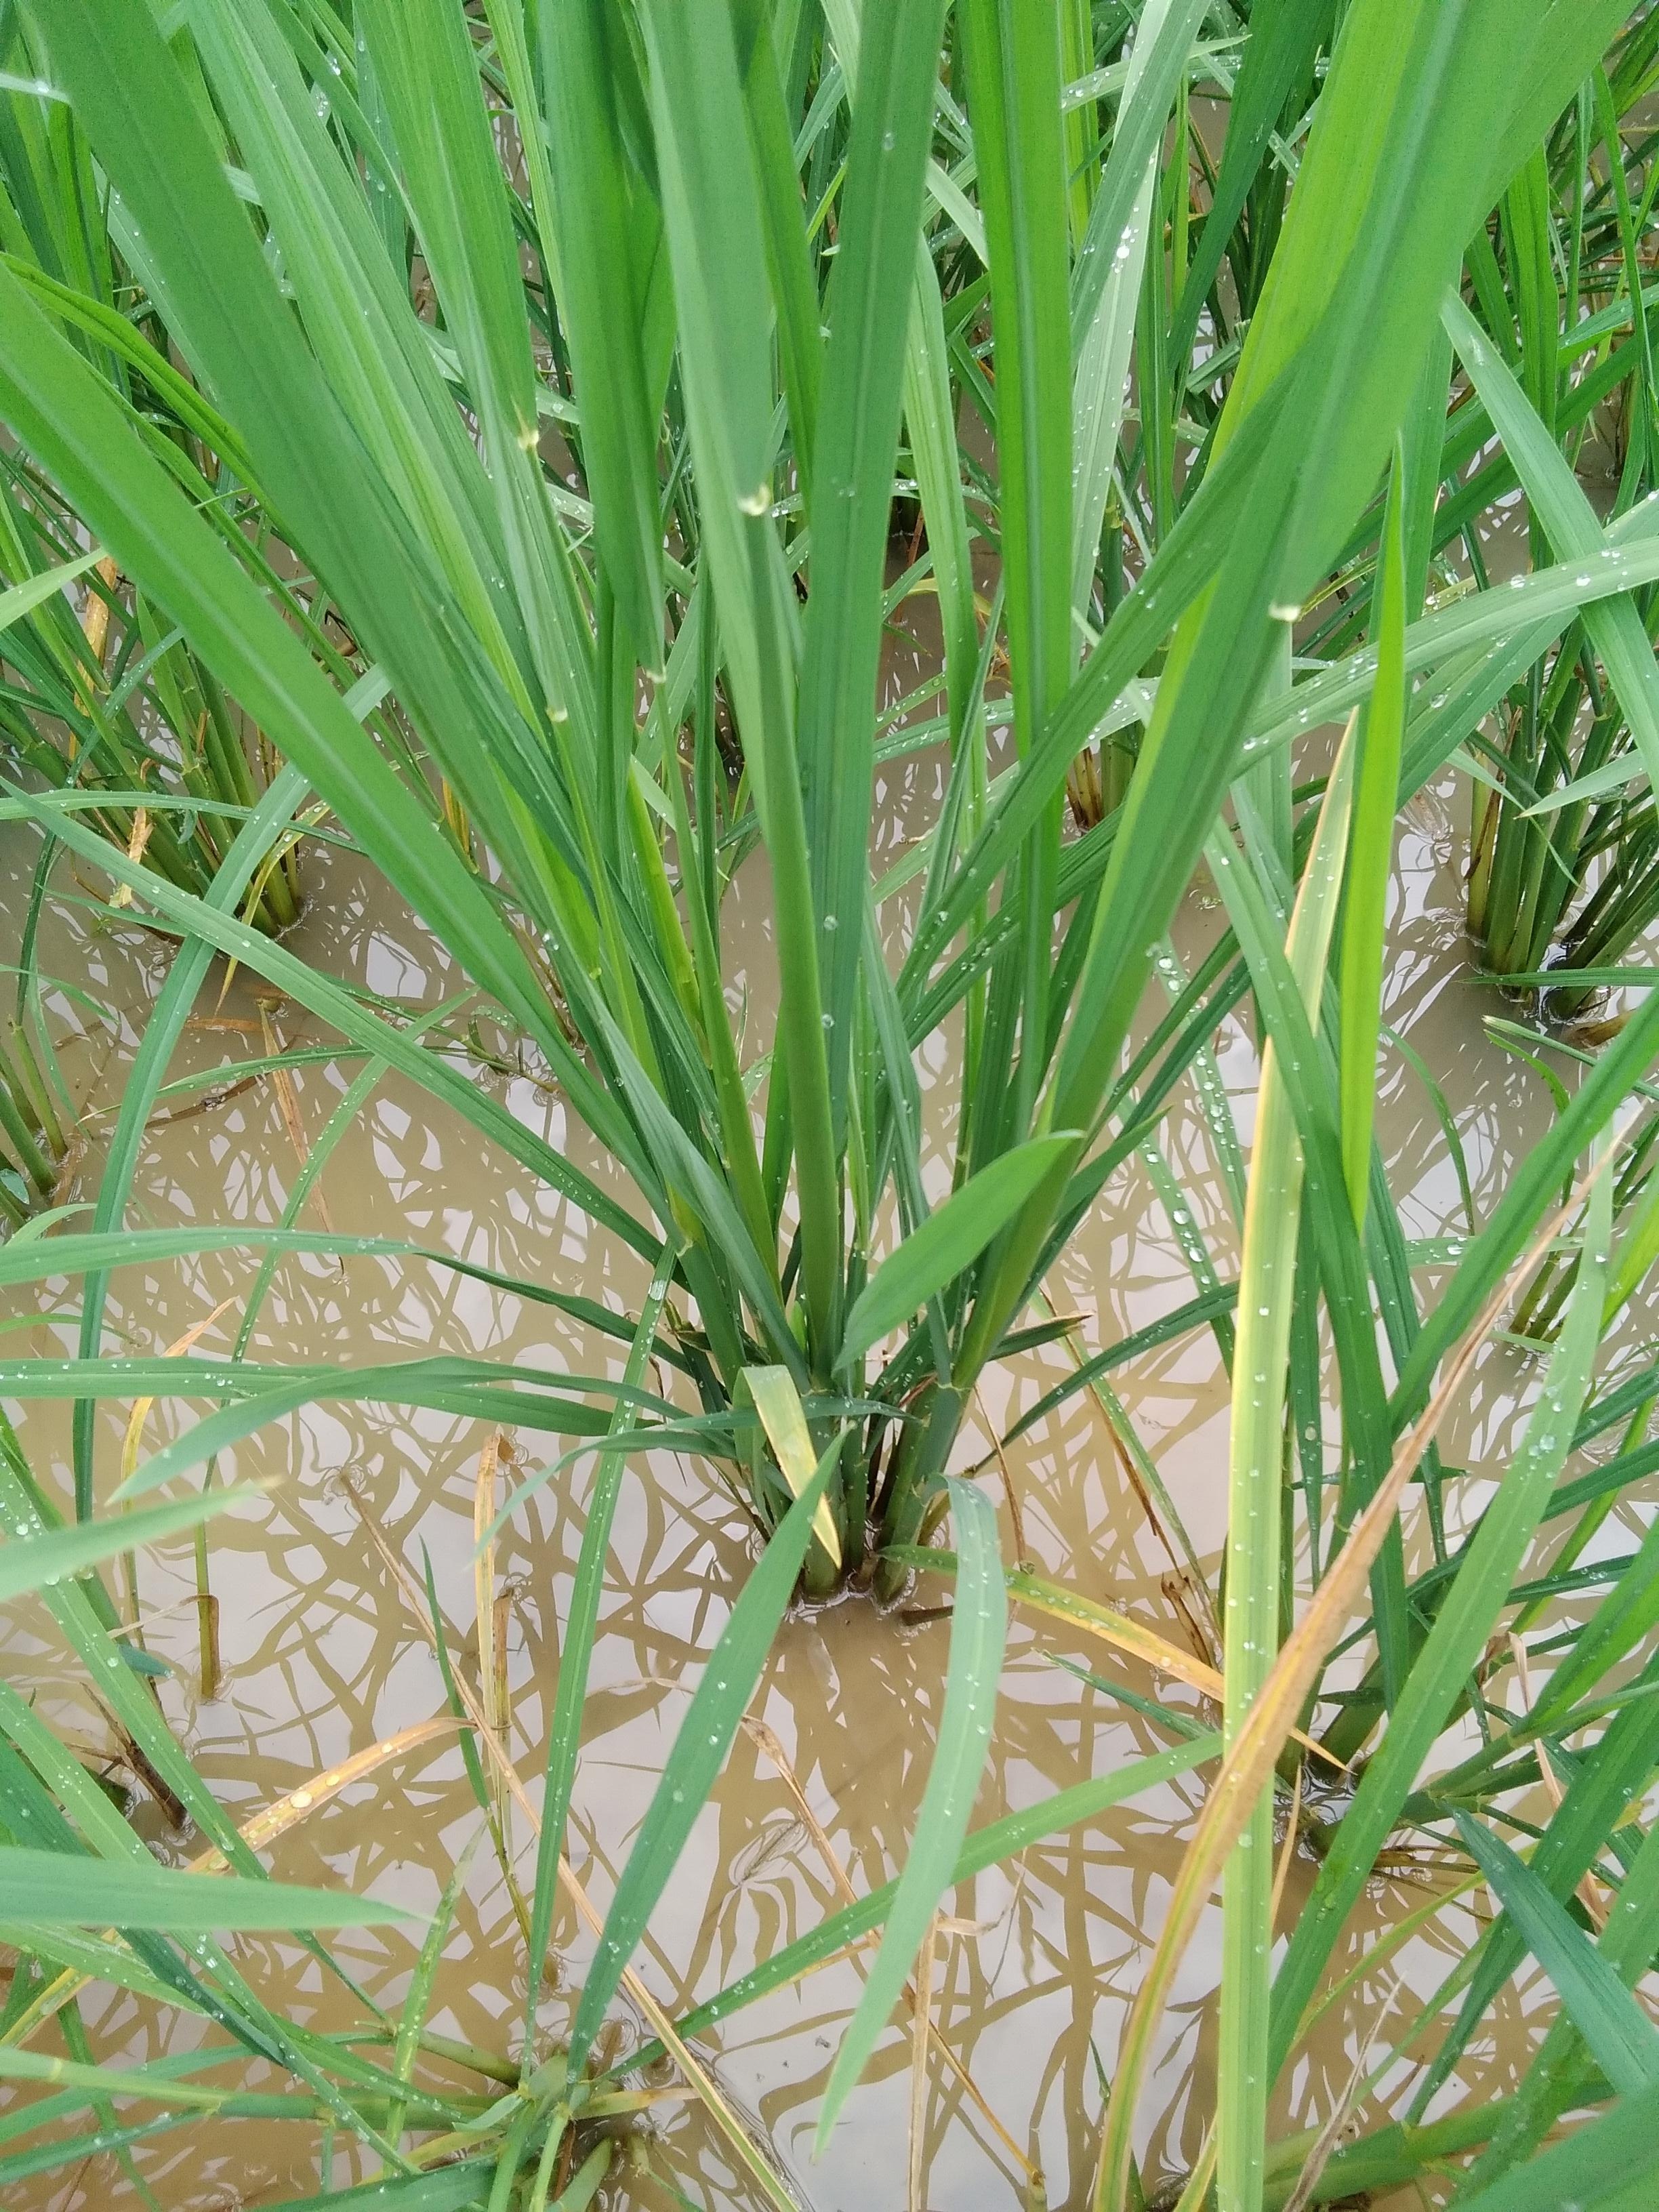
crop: rice
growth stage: booting
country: Nigeria
